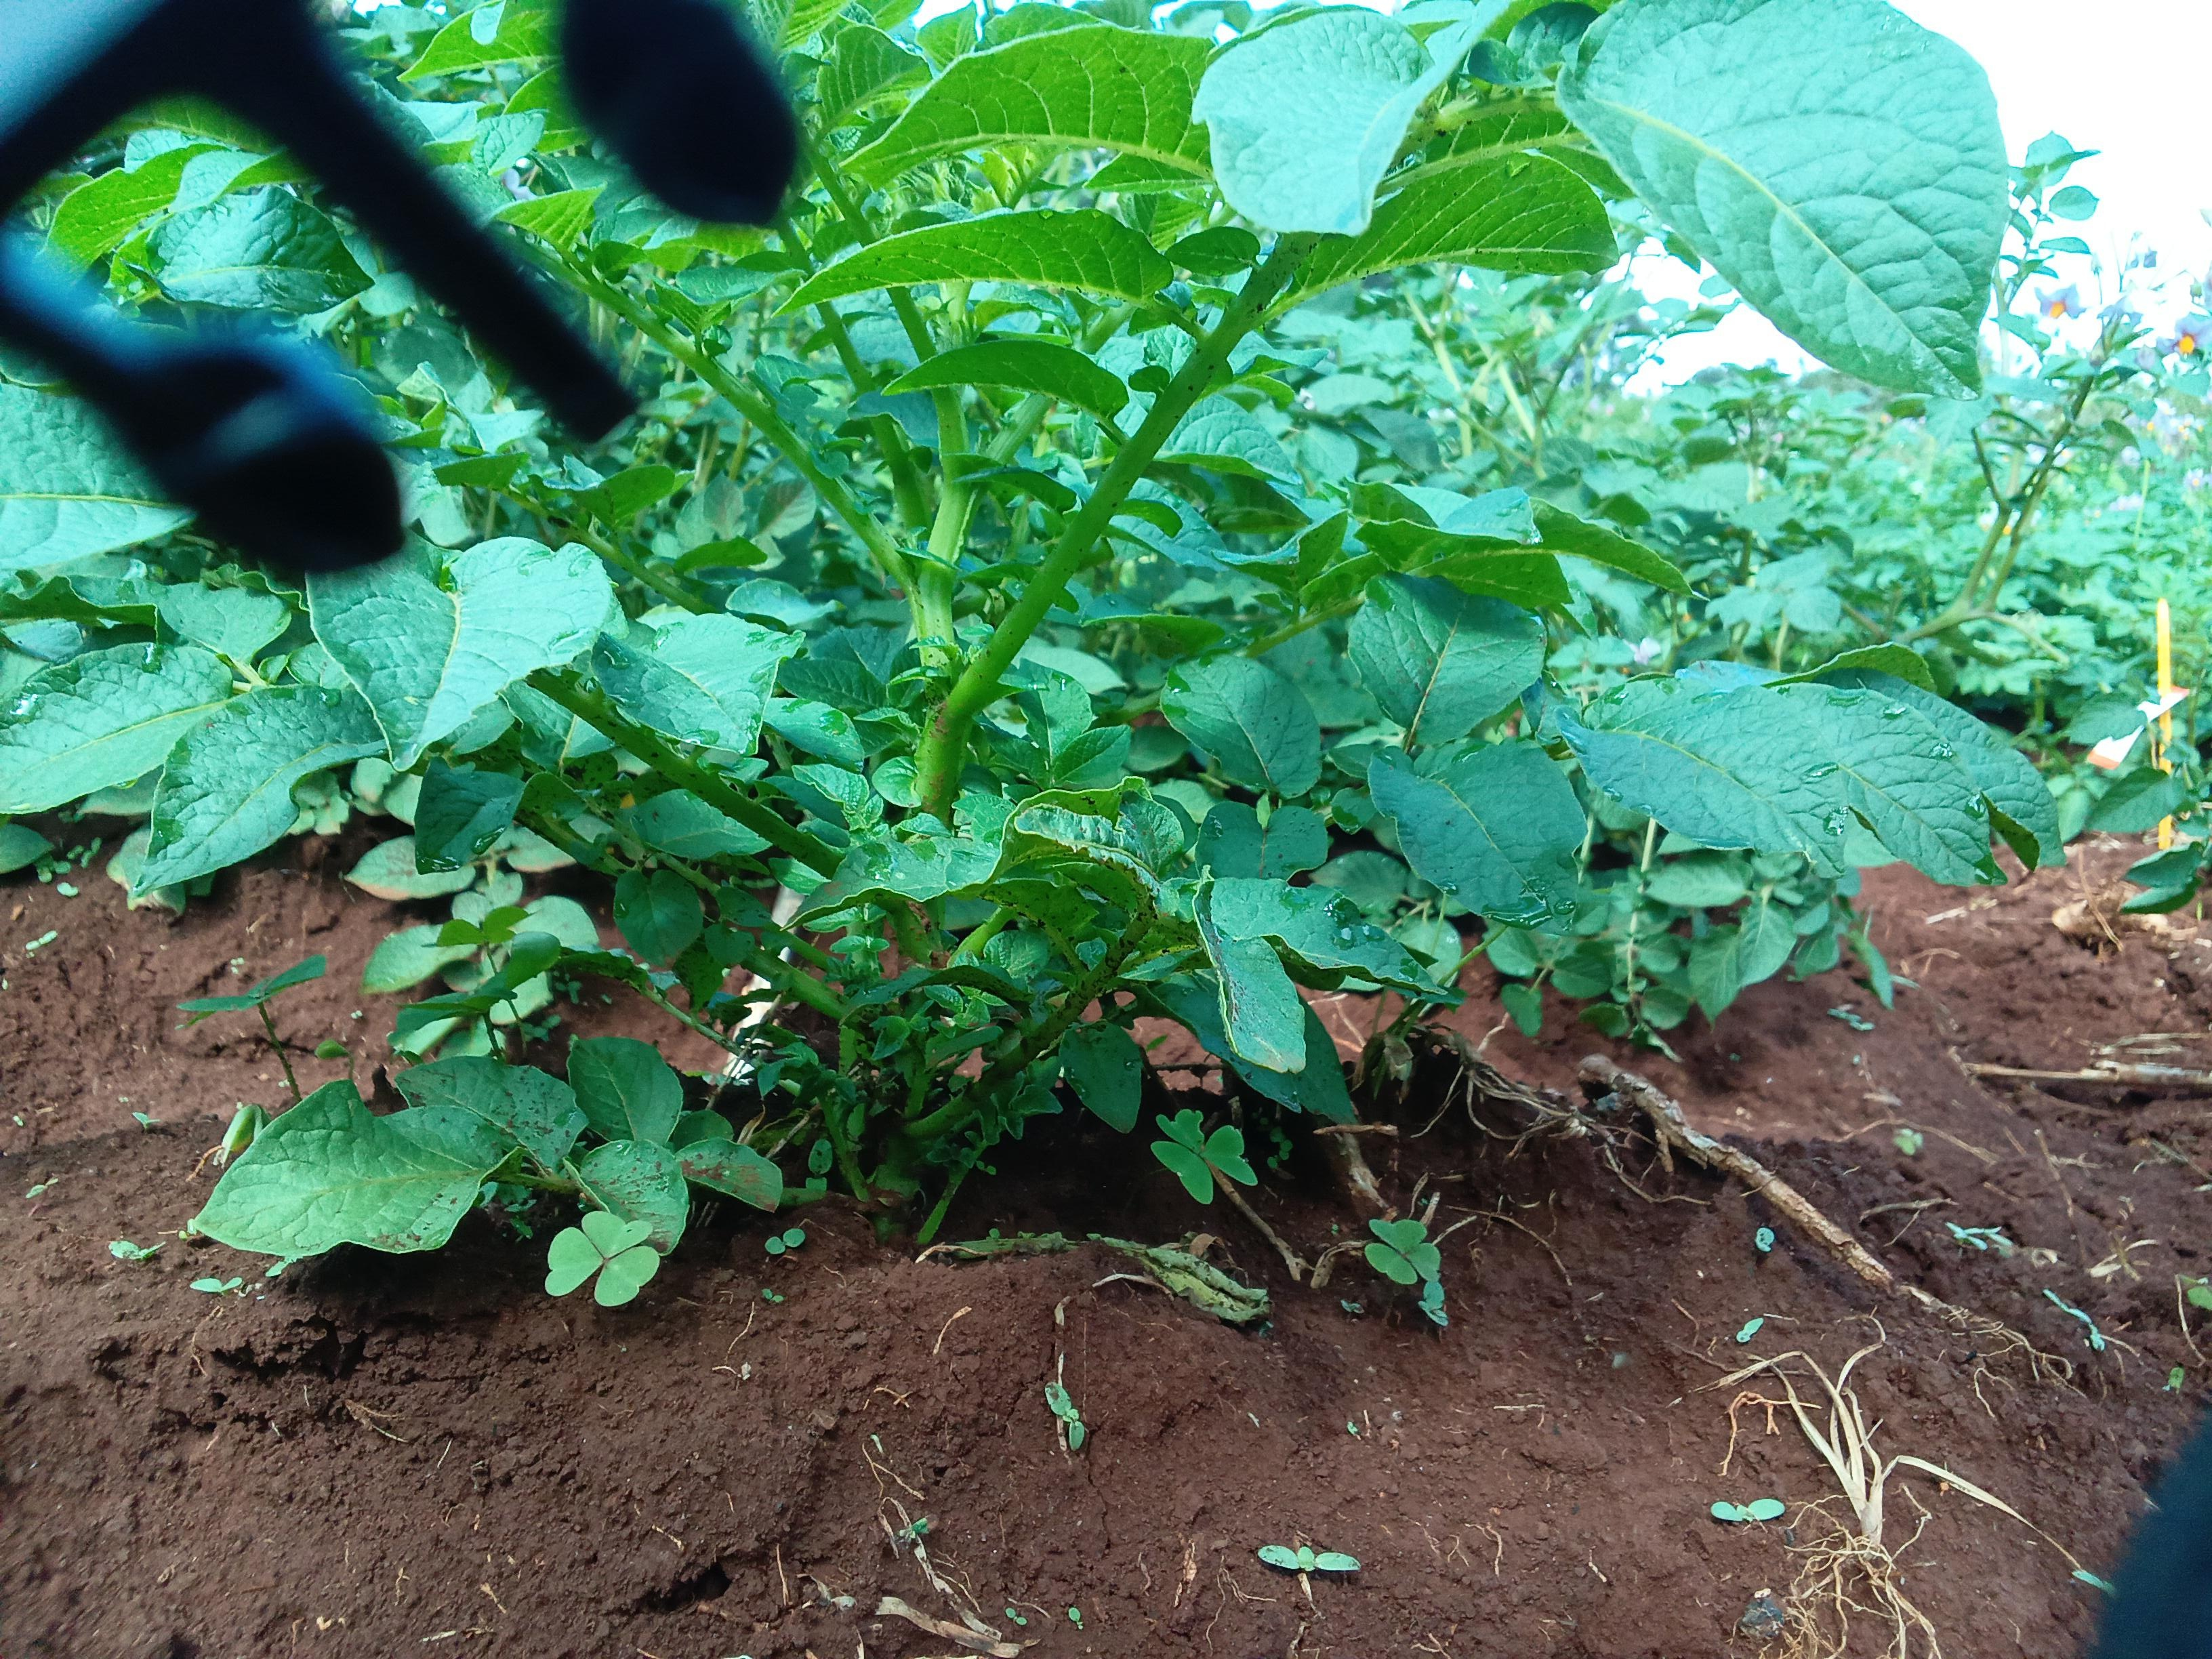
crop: potato
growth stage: flowering
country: Kenya
